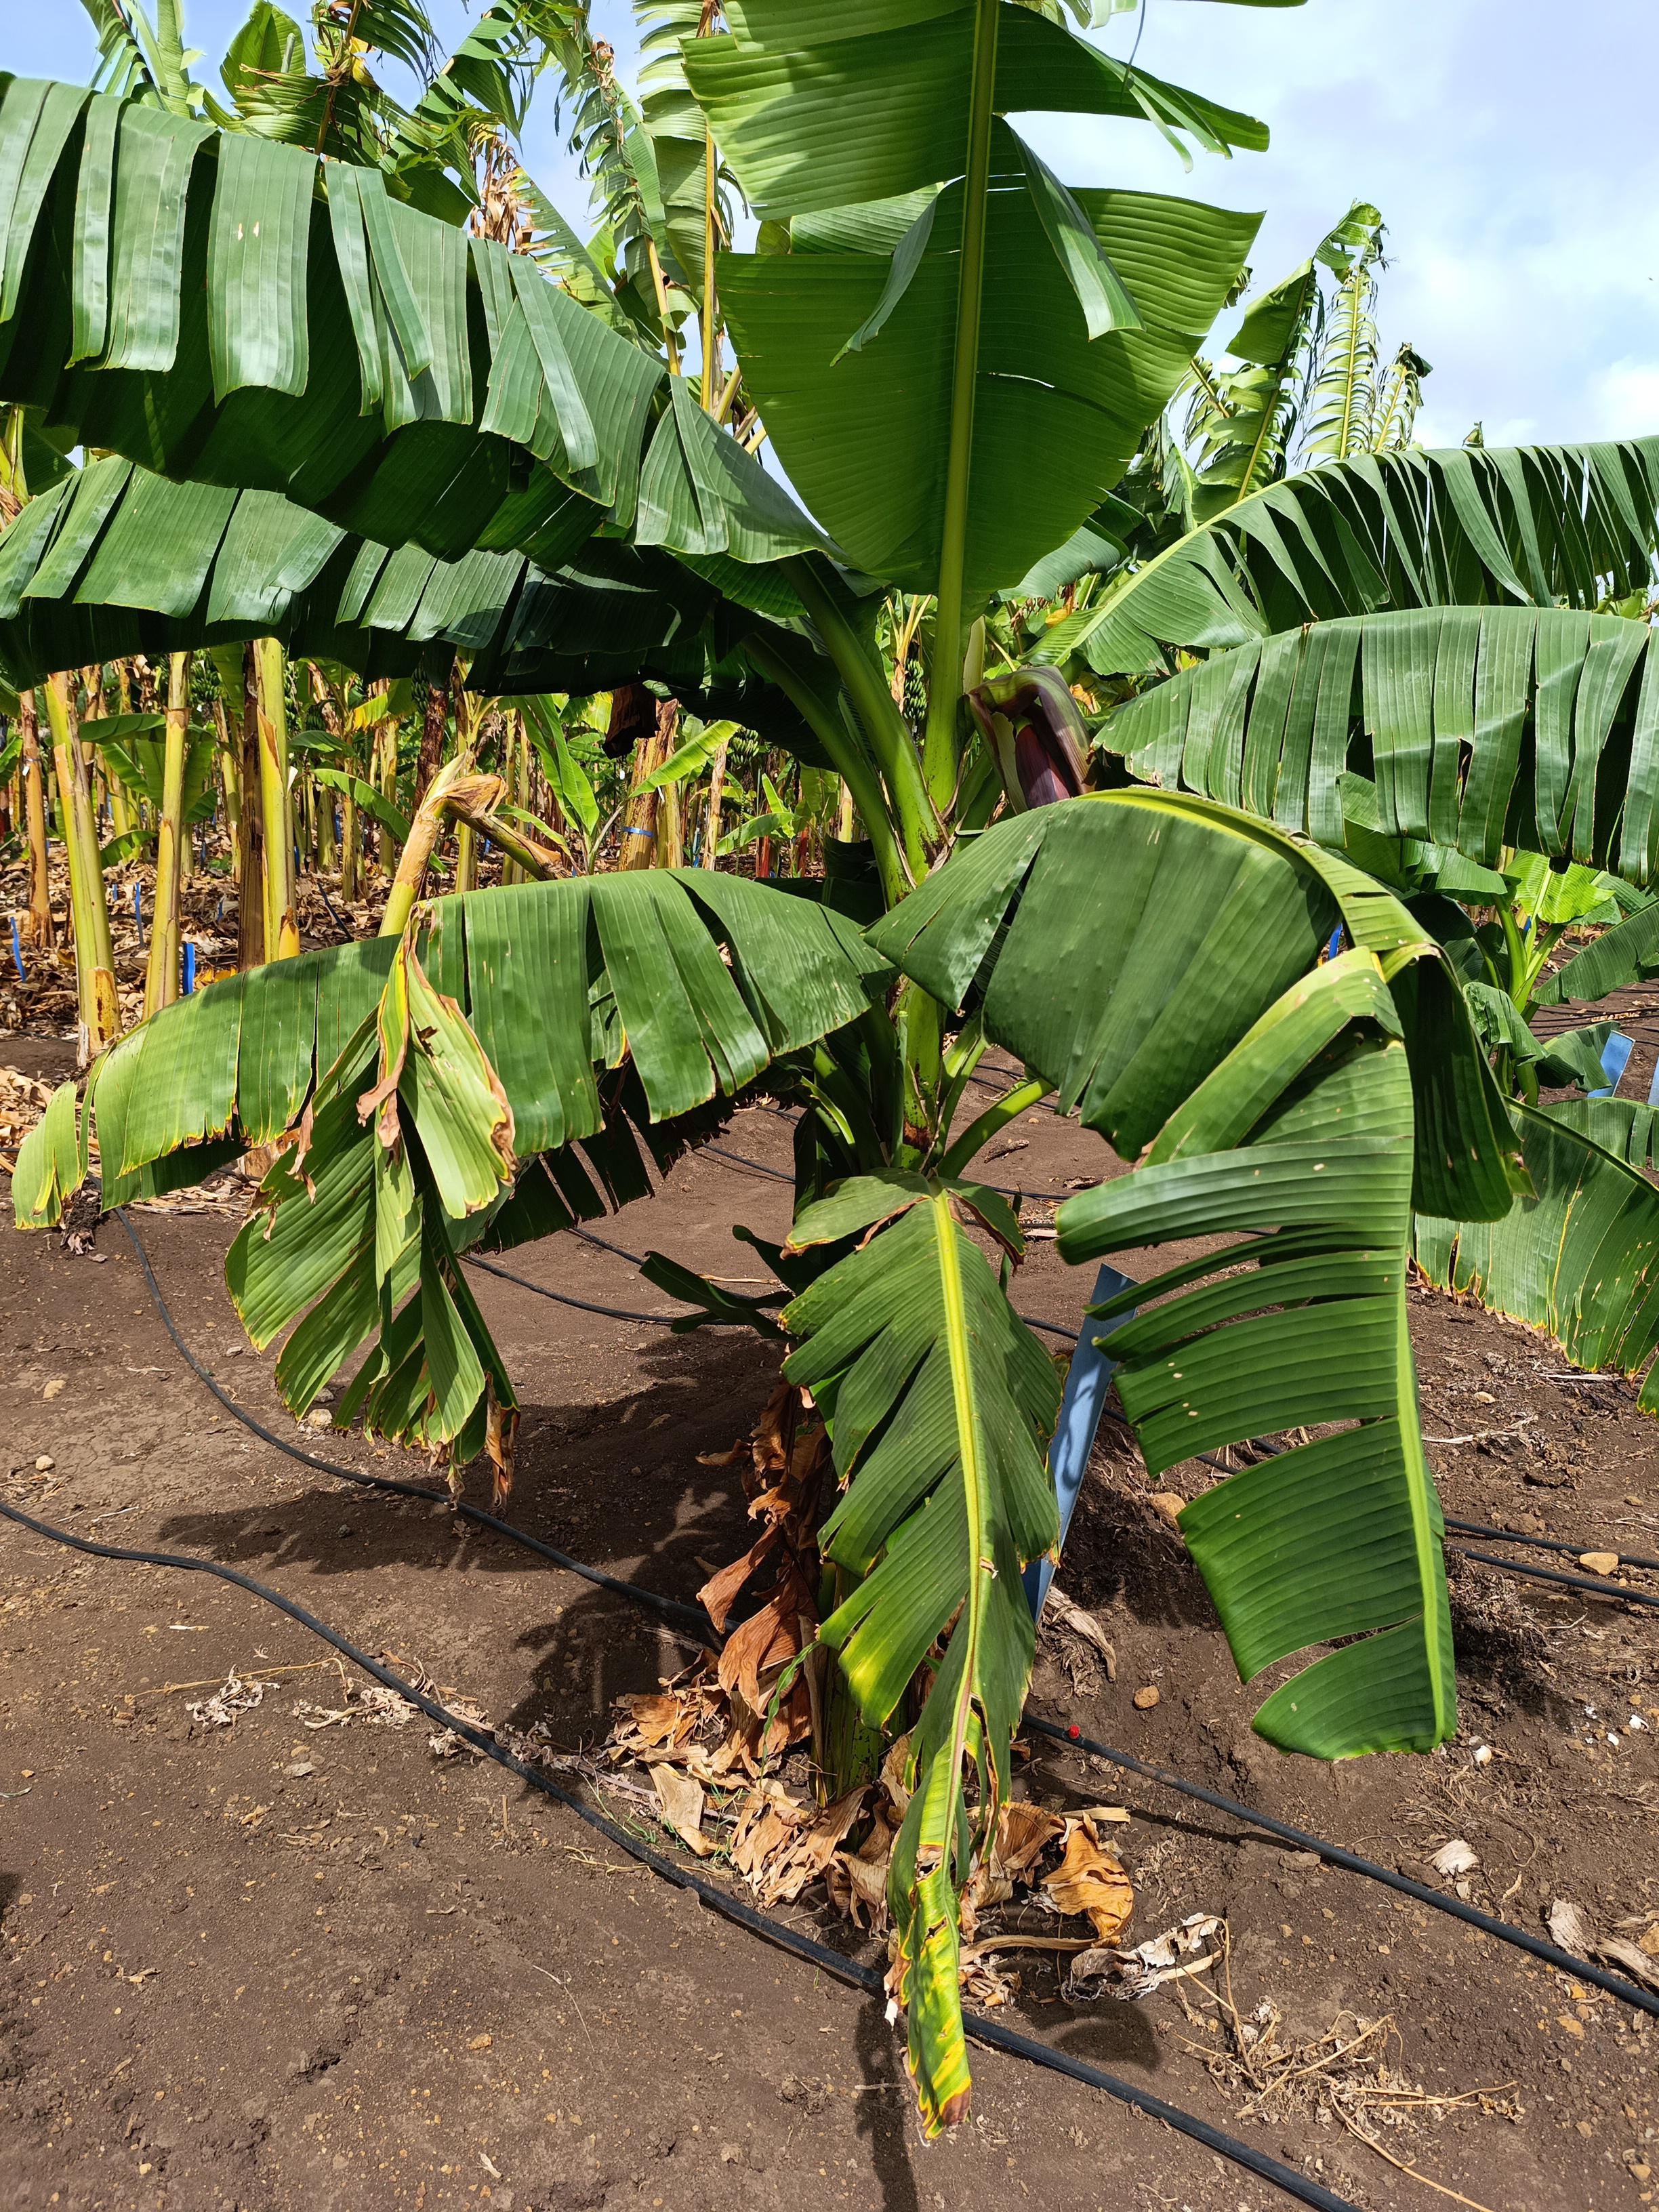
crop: banana
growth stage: flowering
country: Tanzania
